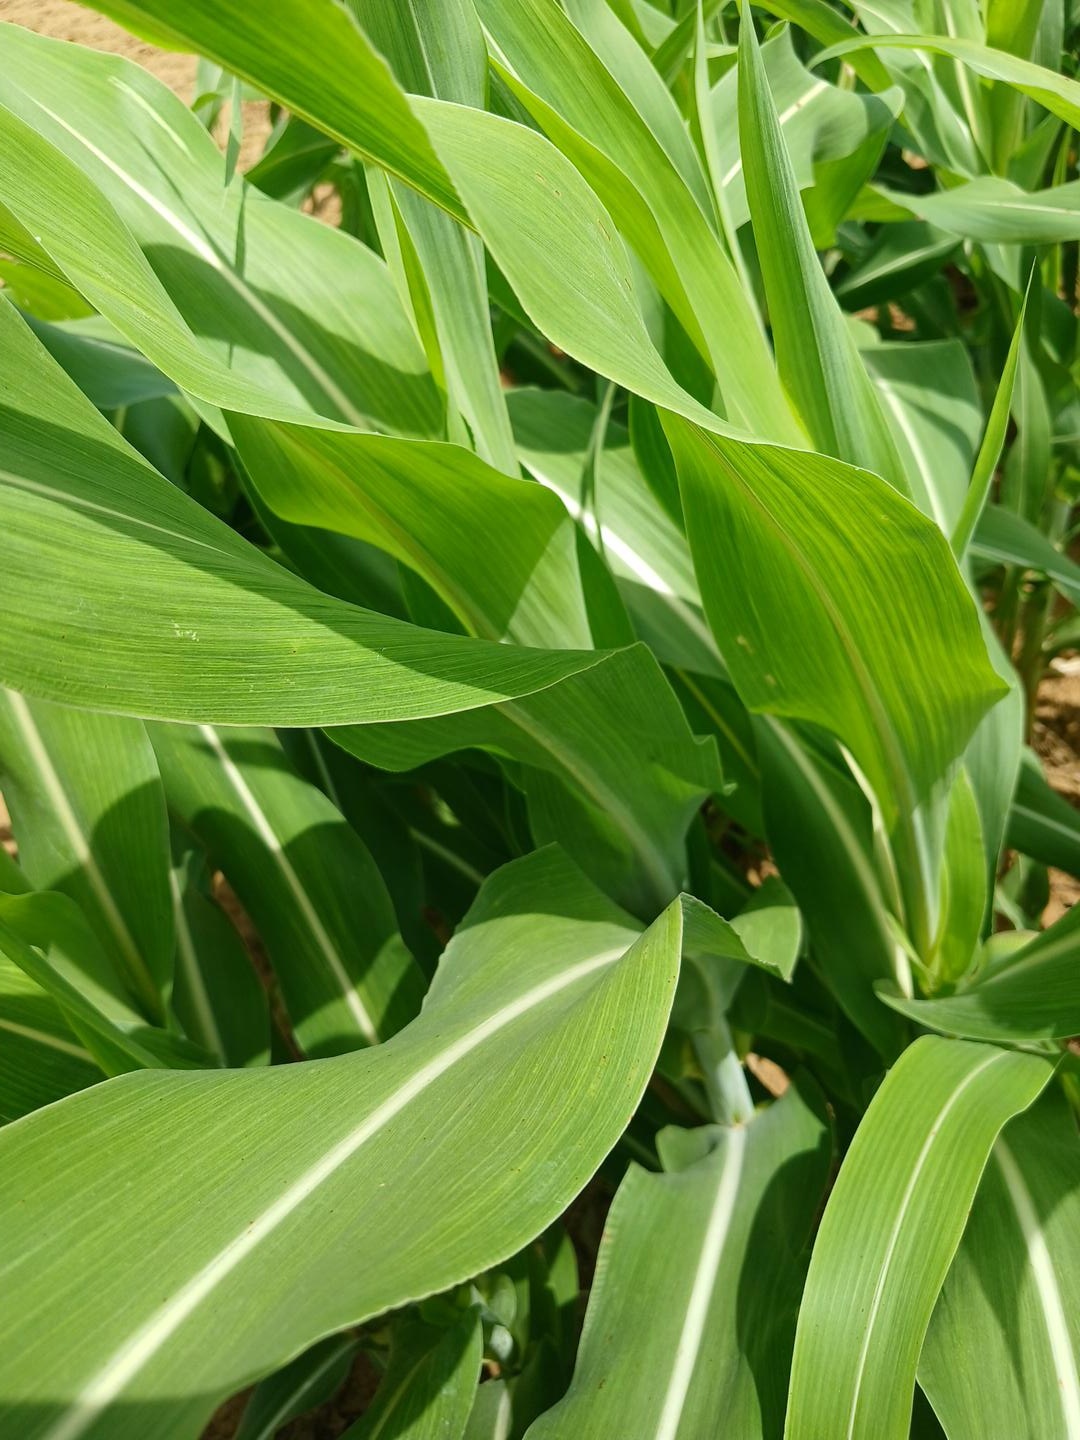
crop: sorghum
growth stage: vegetative
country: Senegal
